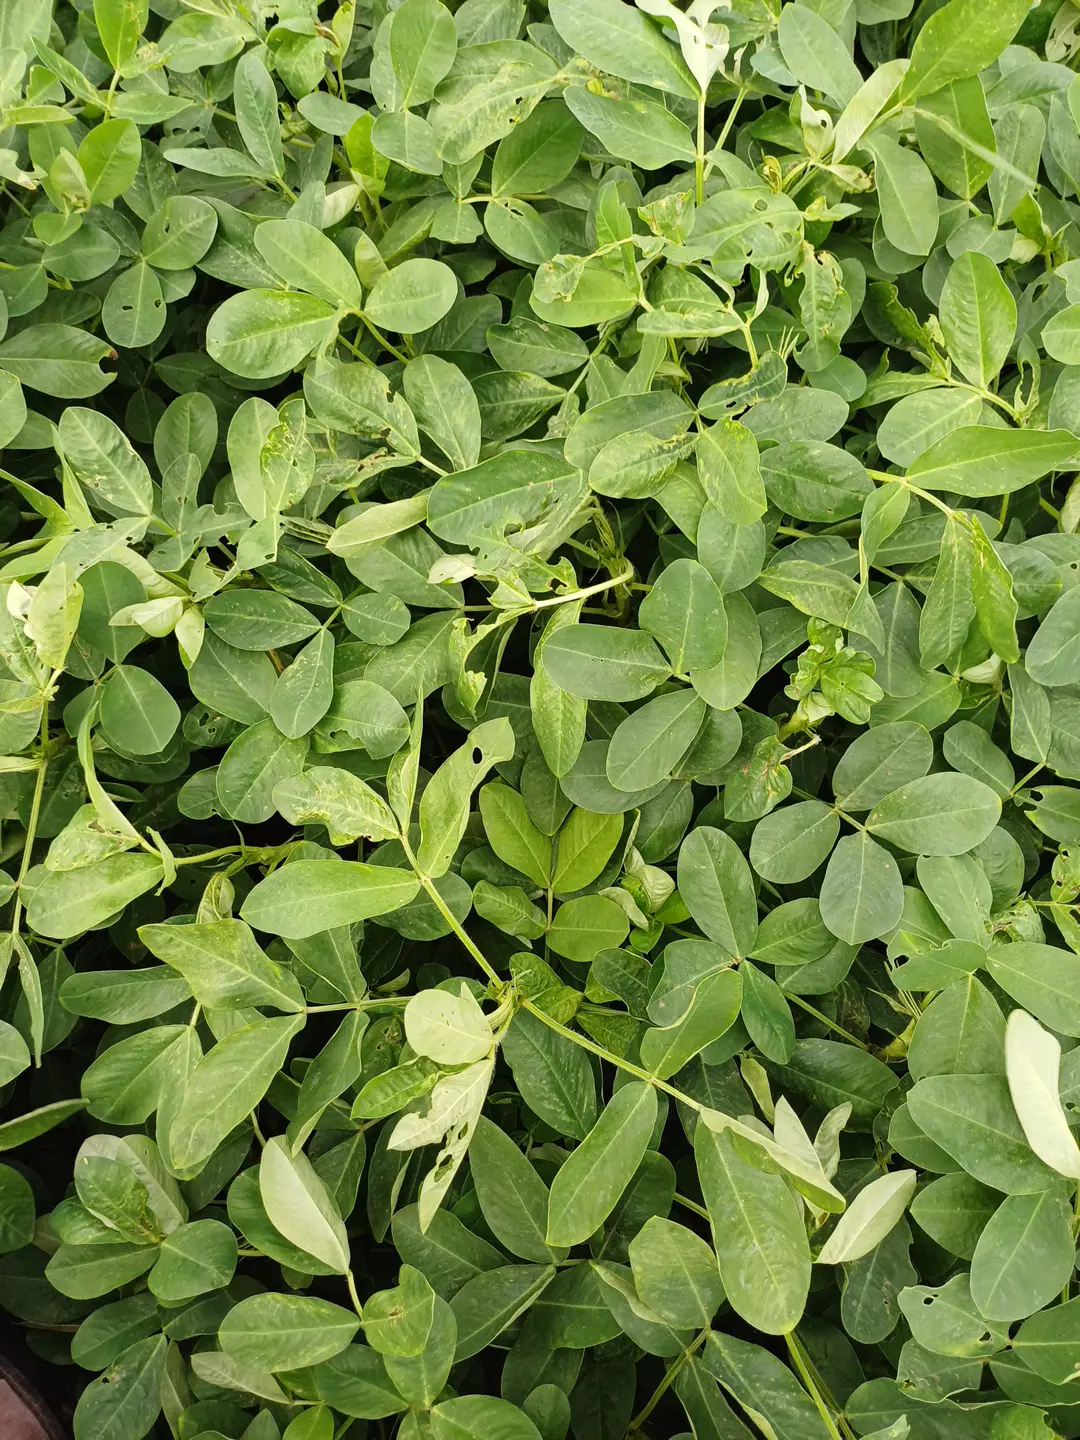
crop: groundnut
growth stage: flowering
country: Kenya
